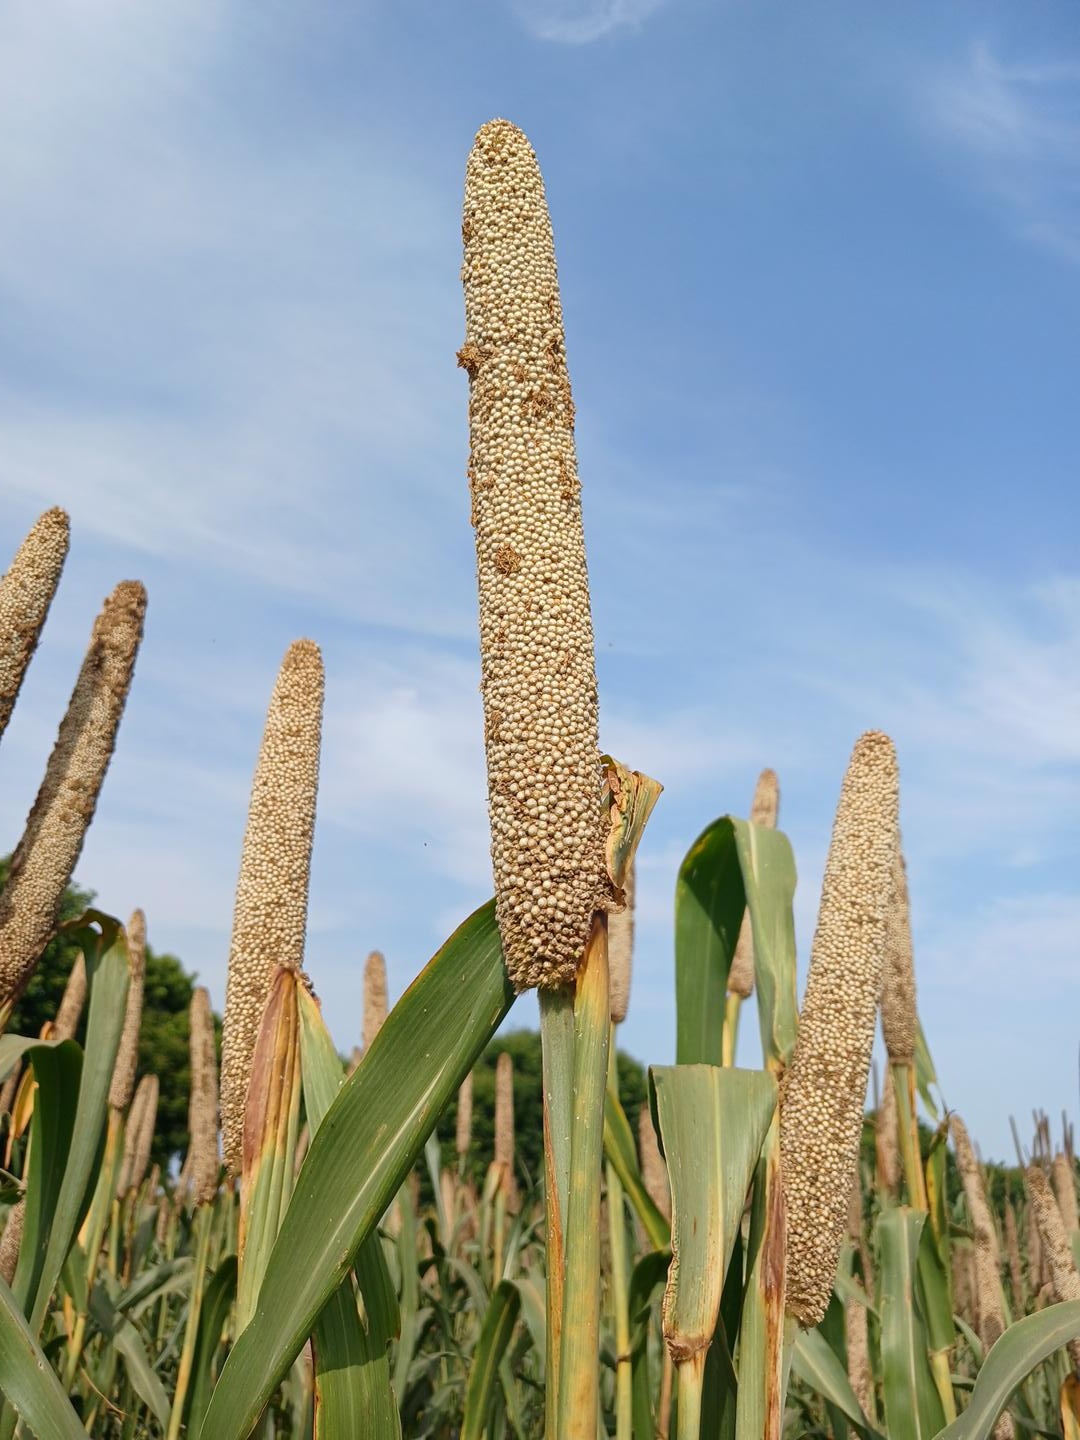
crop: pearl millet
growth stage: maturity
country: Senegal
